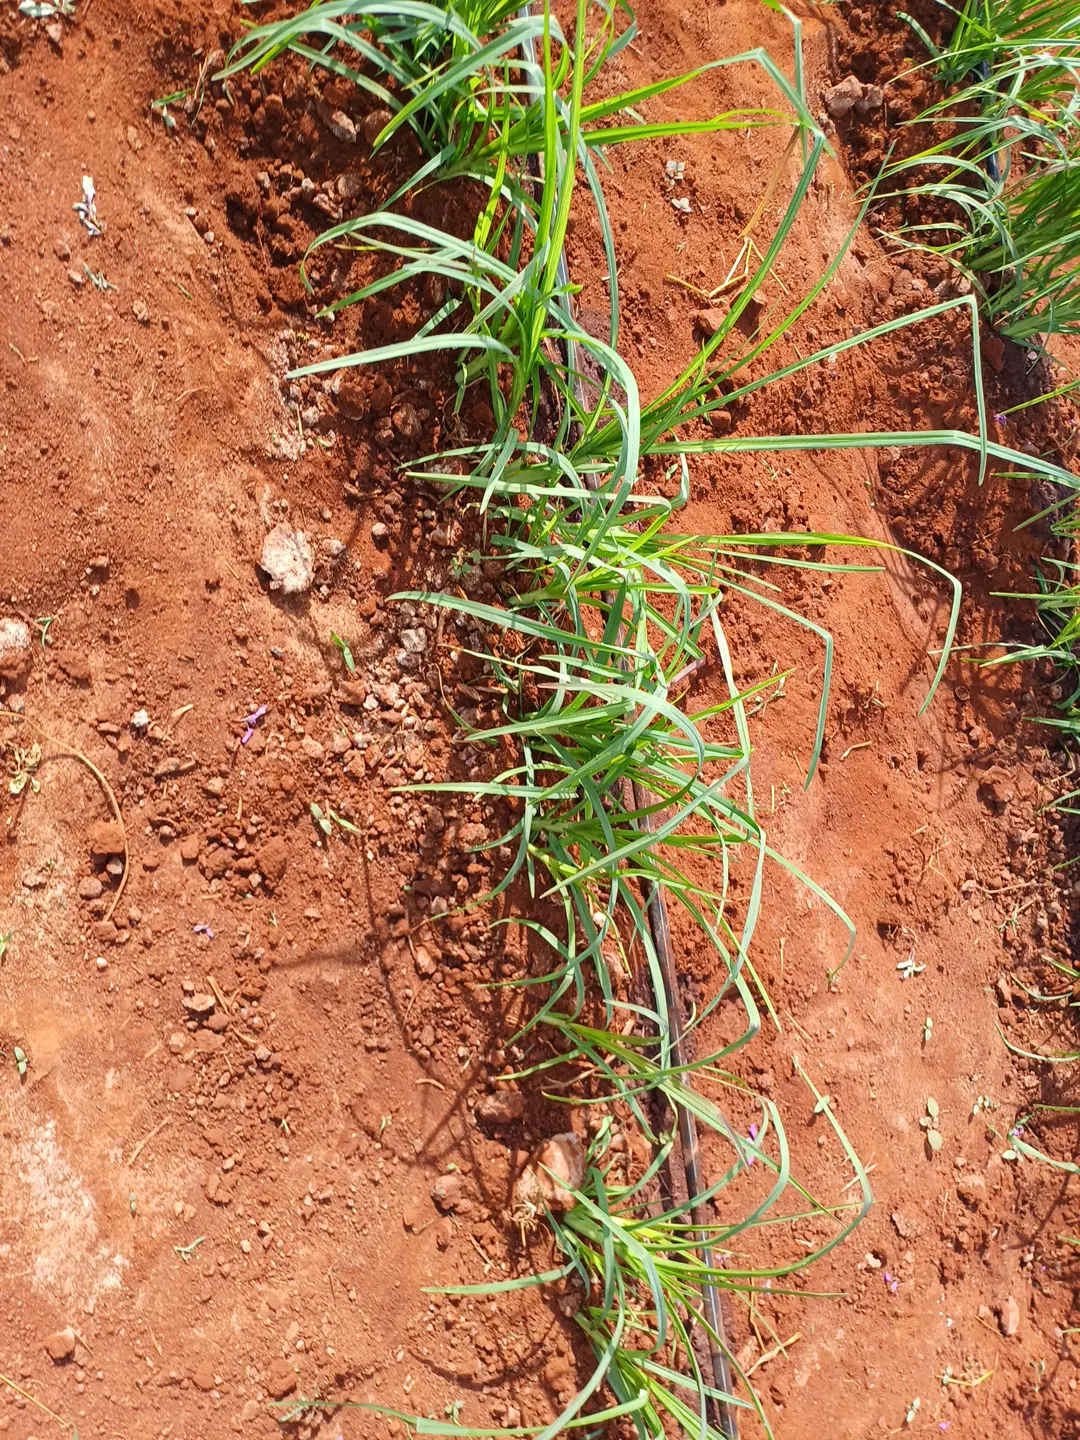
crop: finger millet
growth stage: elongation stem
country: Kenya
